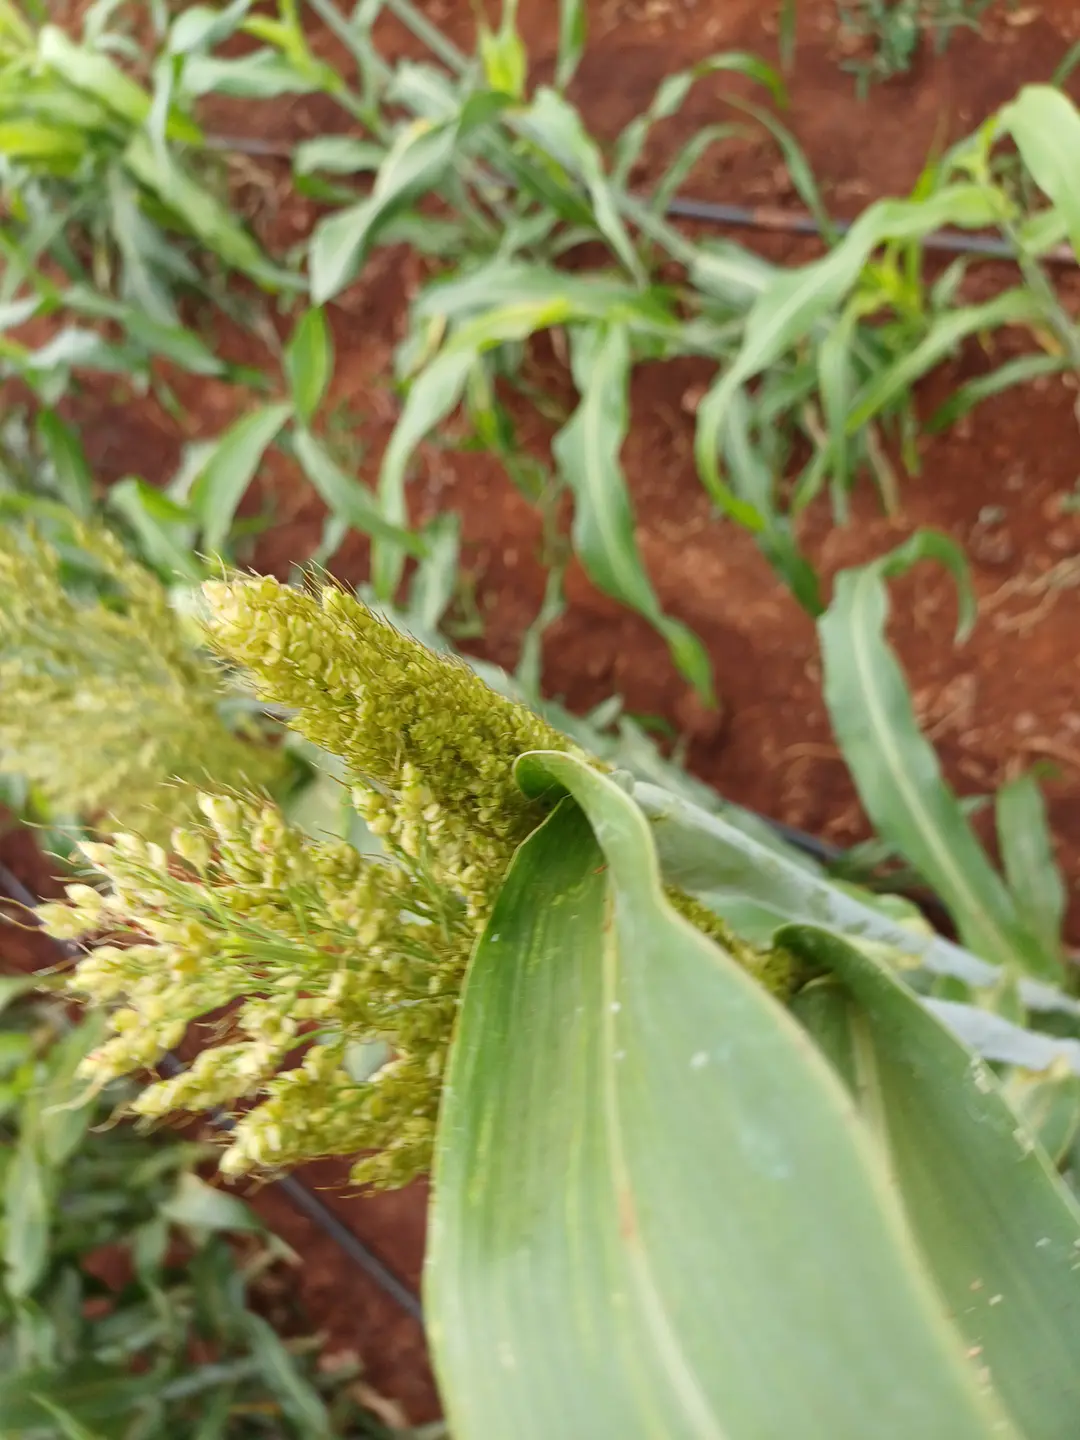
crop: sorghum
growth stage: flowering
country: Kenya
